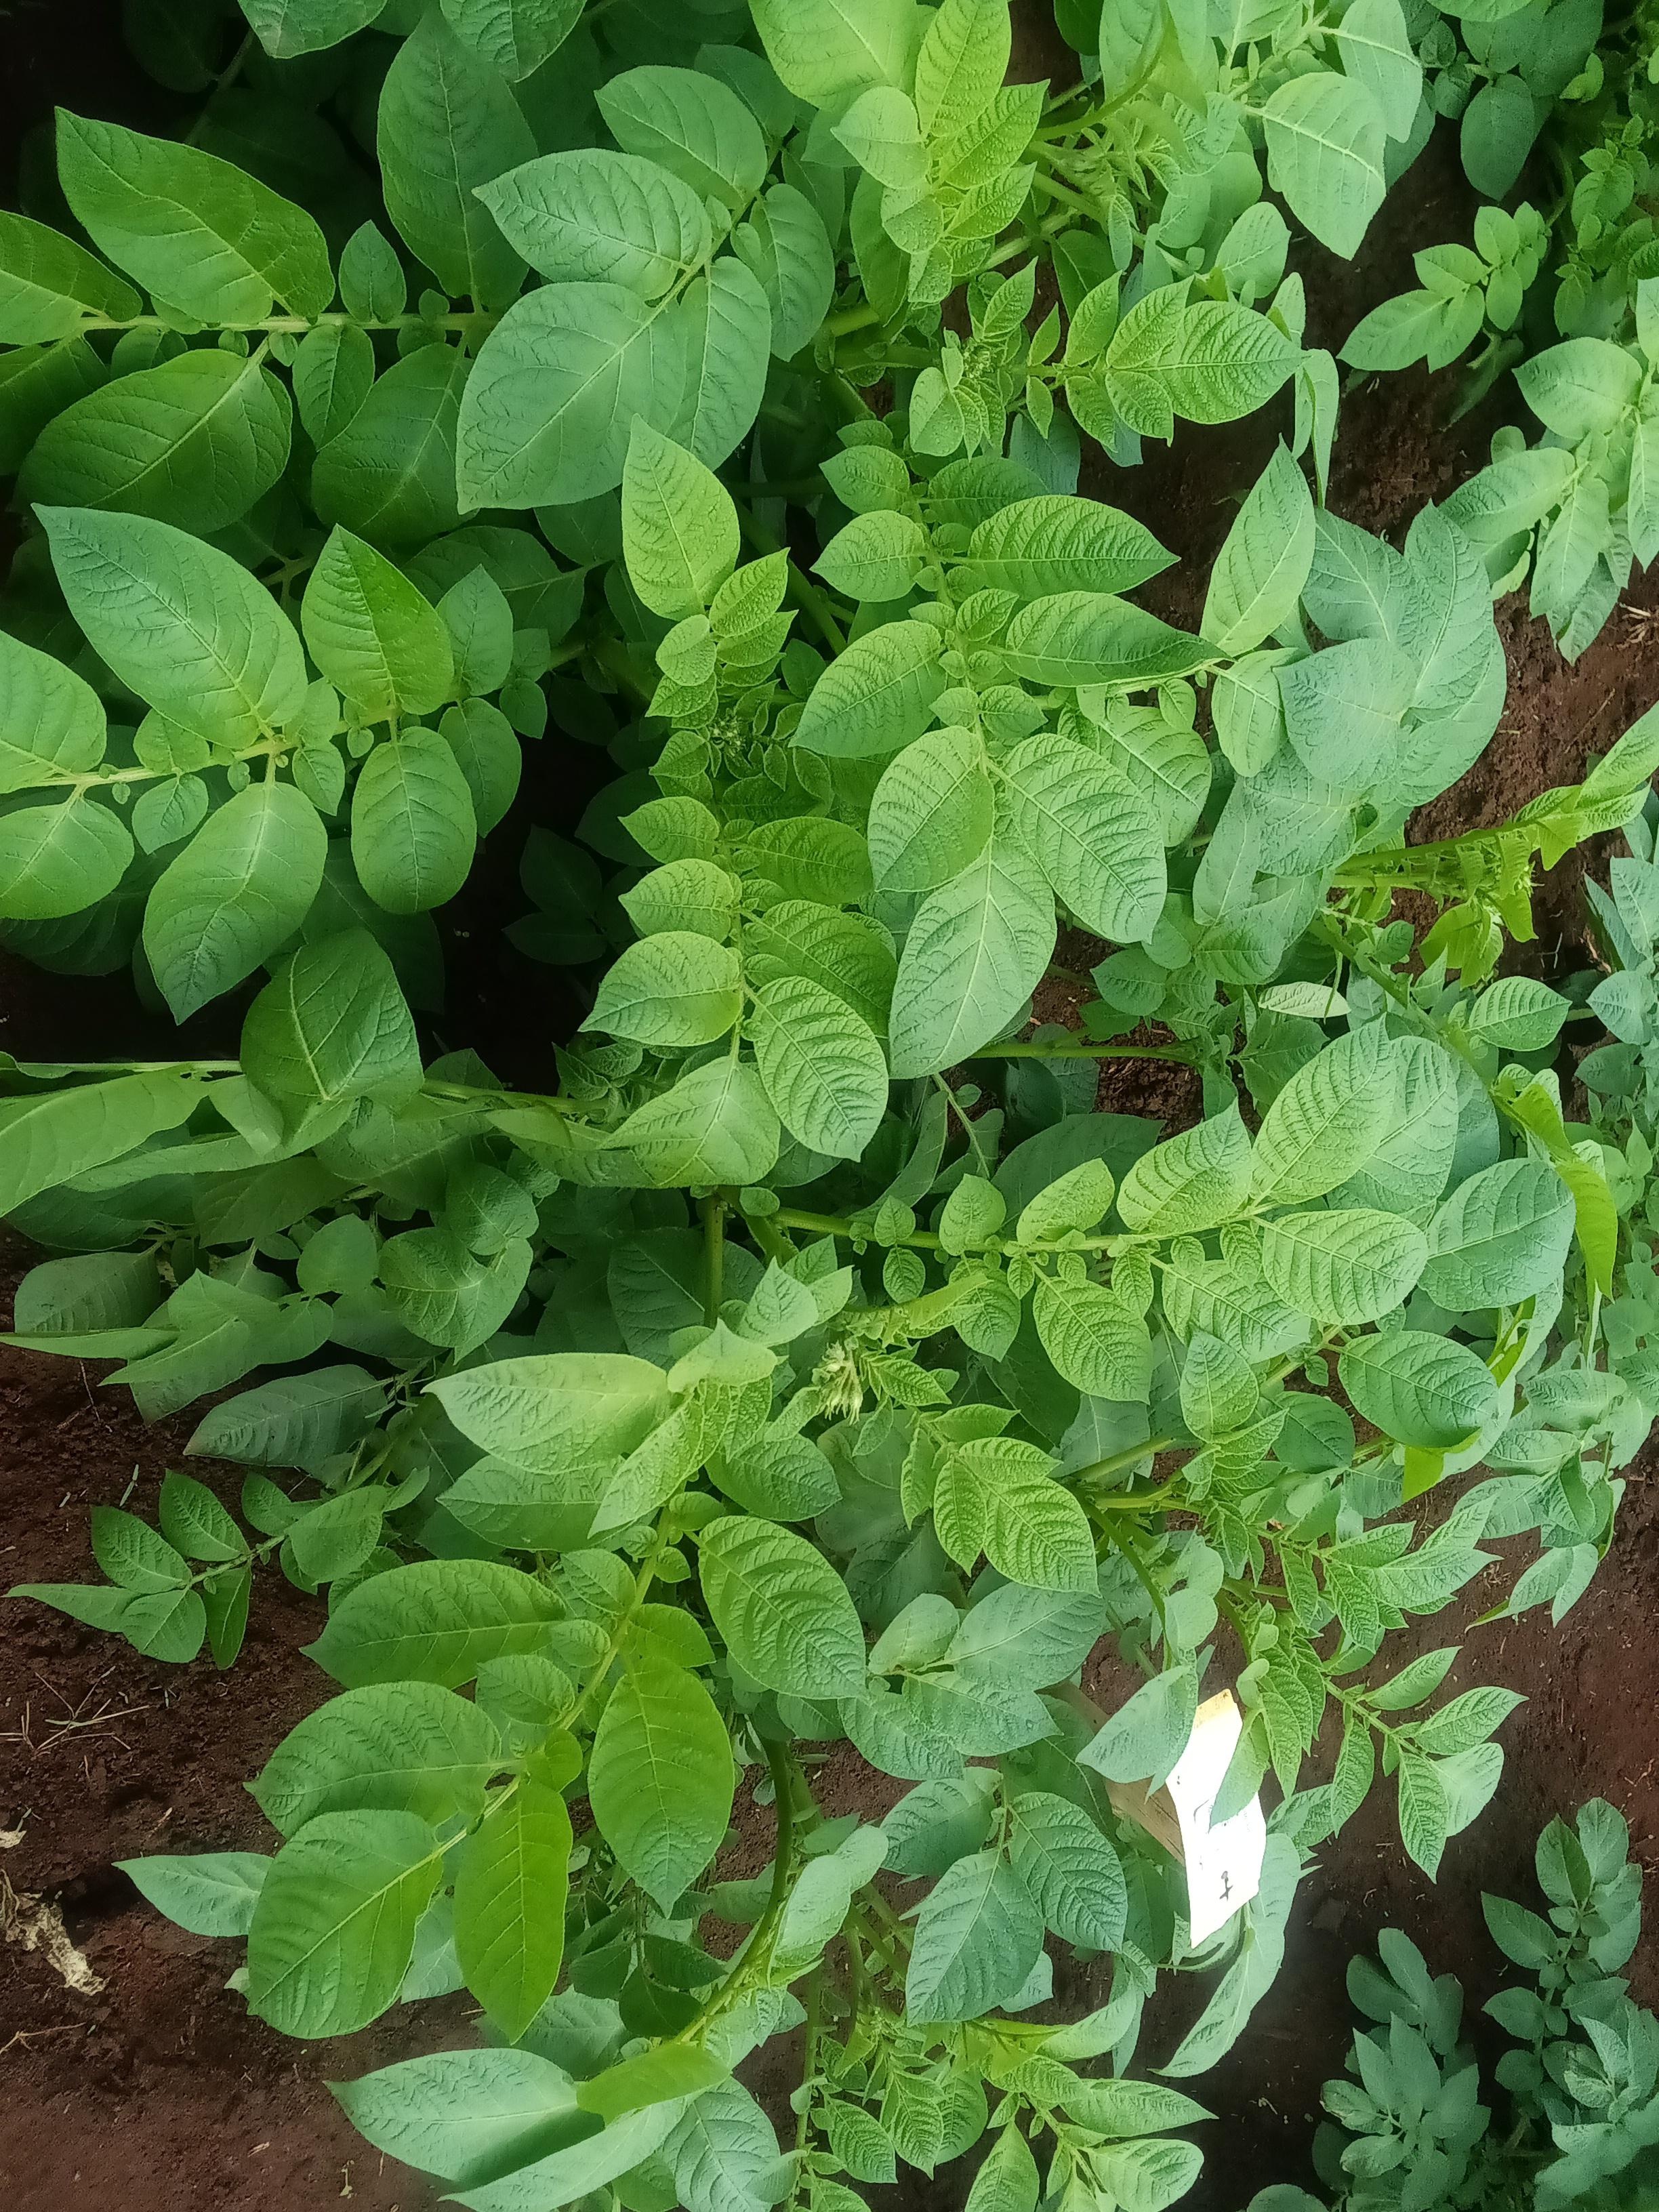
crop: potato
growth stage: vegetative
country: Kenya
